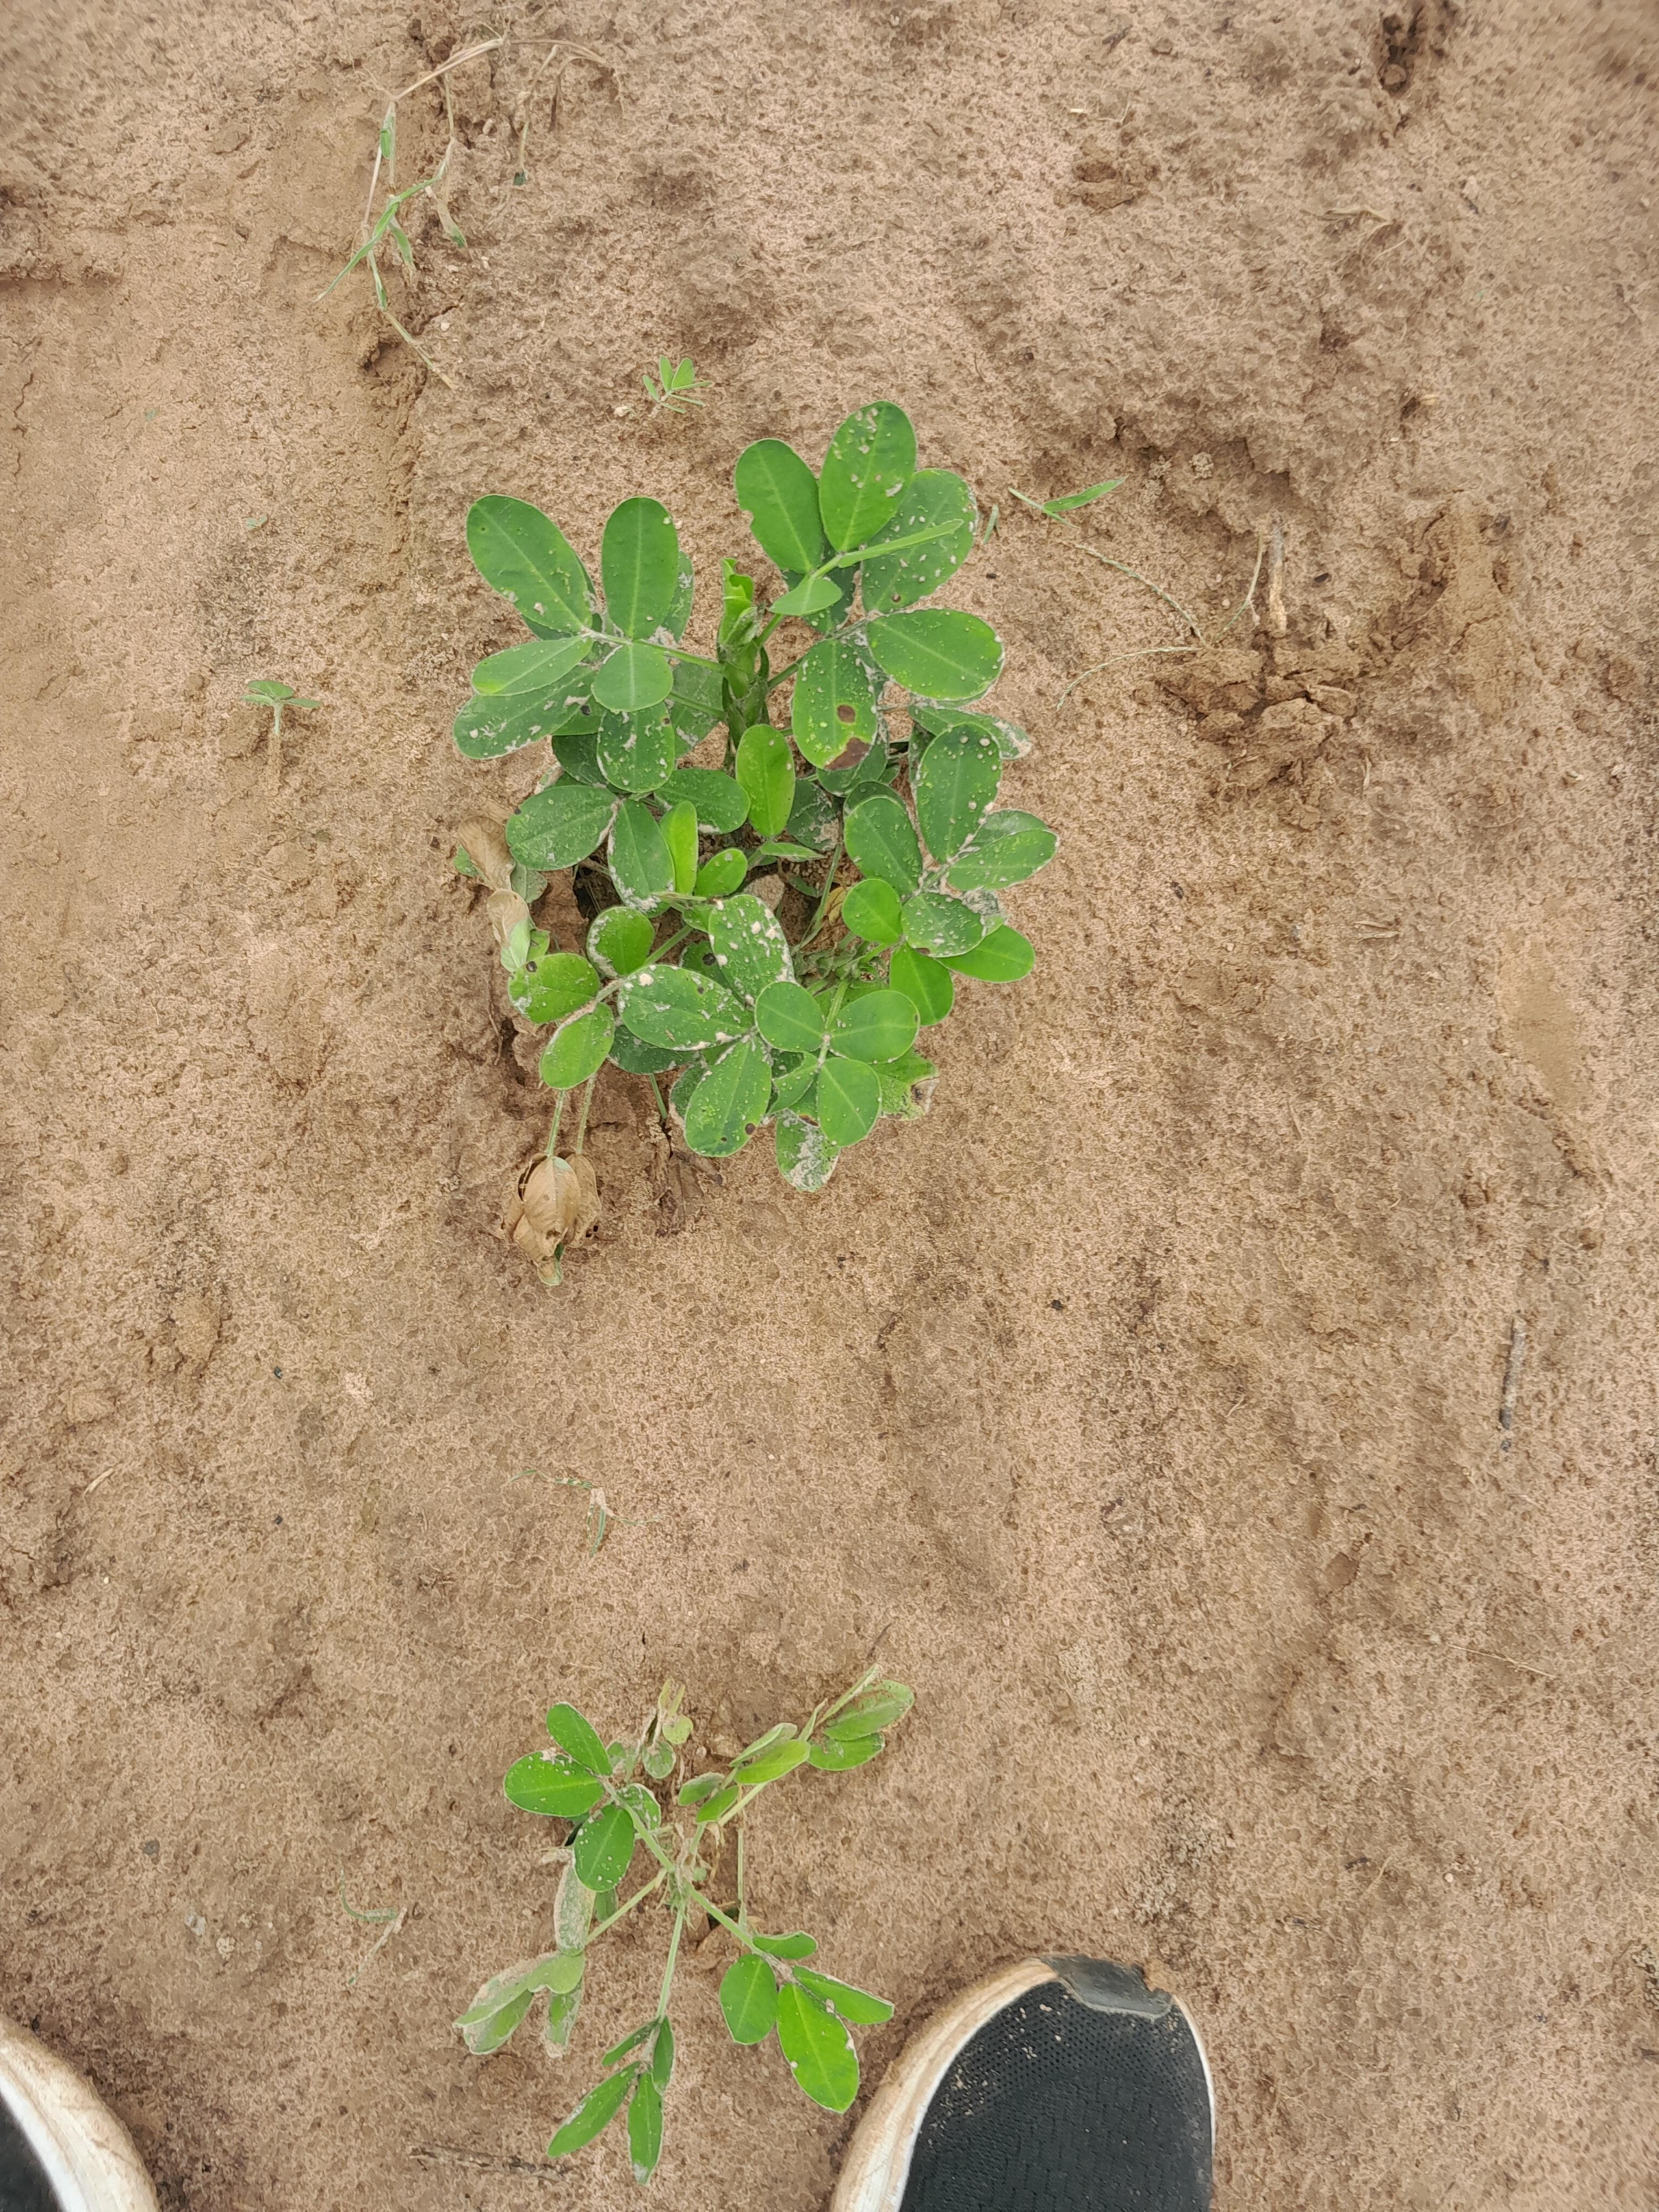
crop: groundnut
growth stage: flowering
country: Senegal
